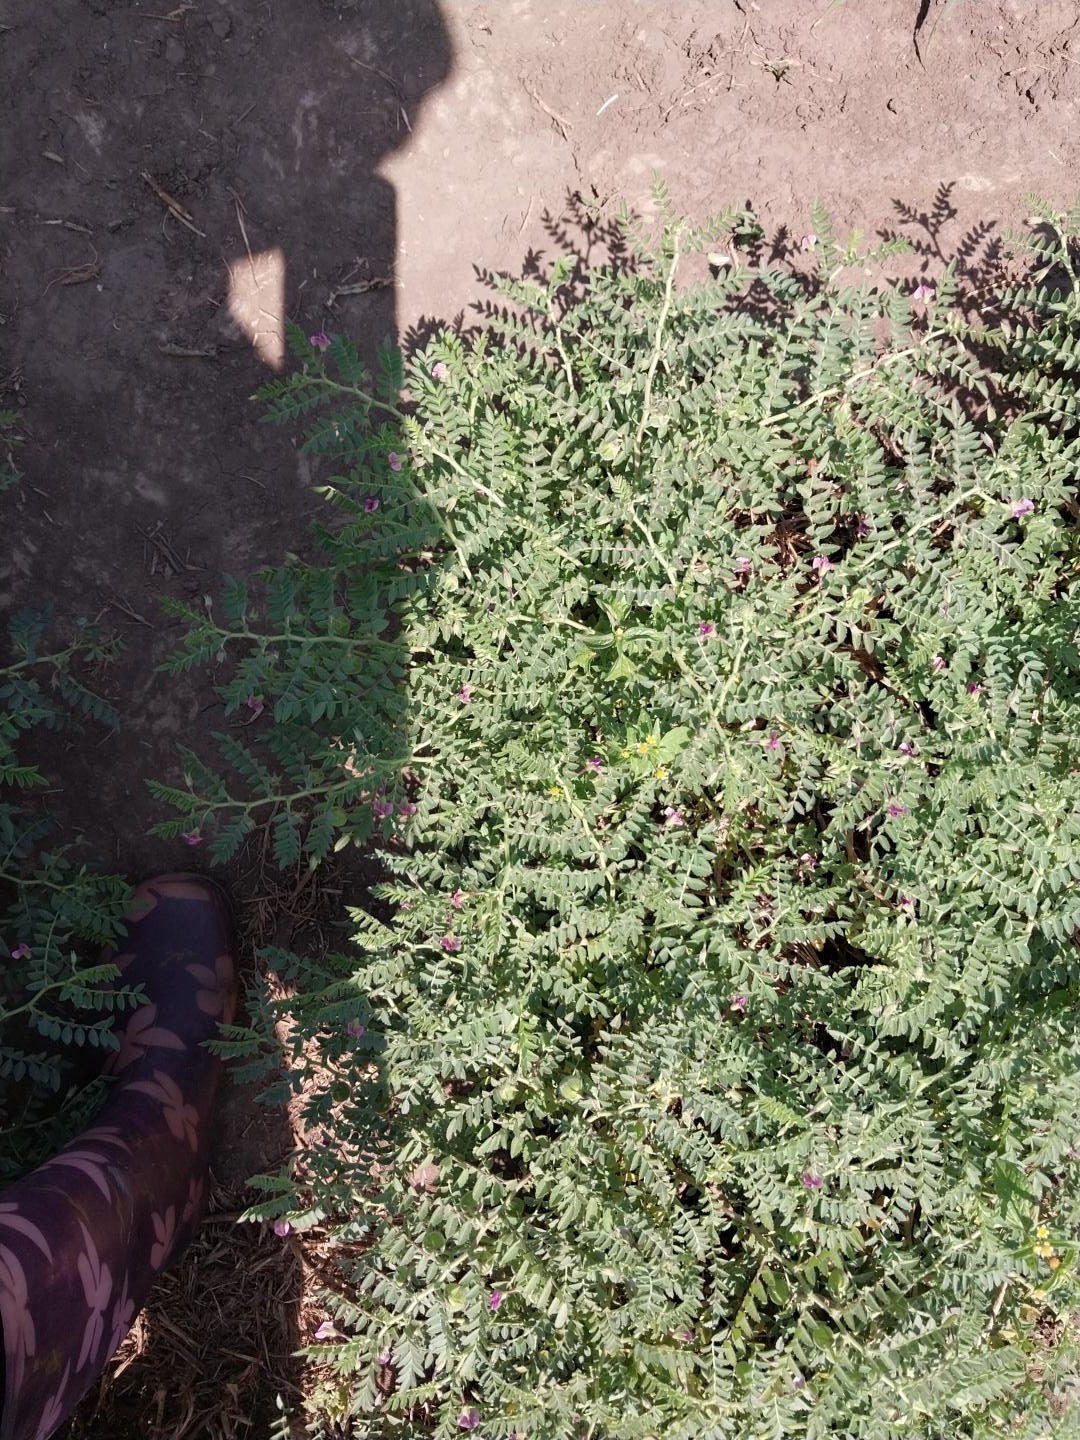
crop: chickpea
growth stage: development pod
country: Tanzania
